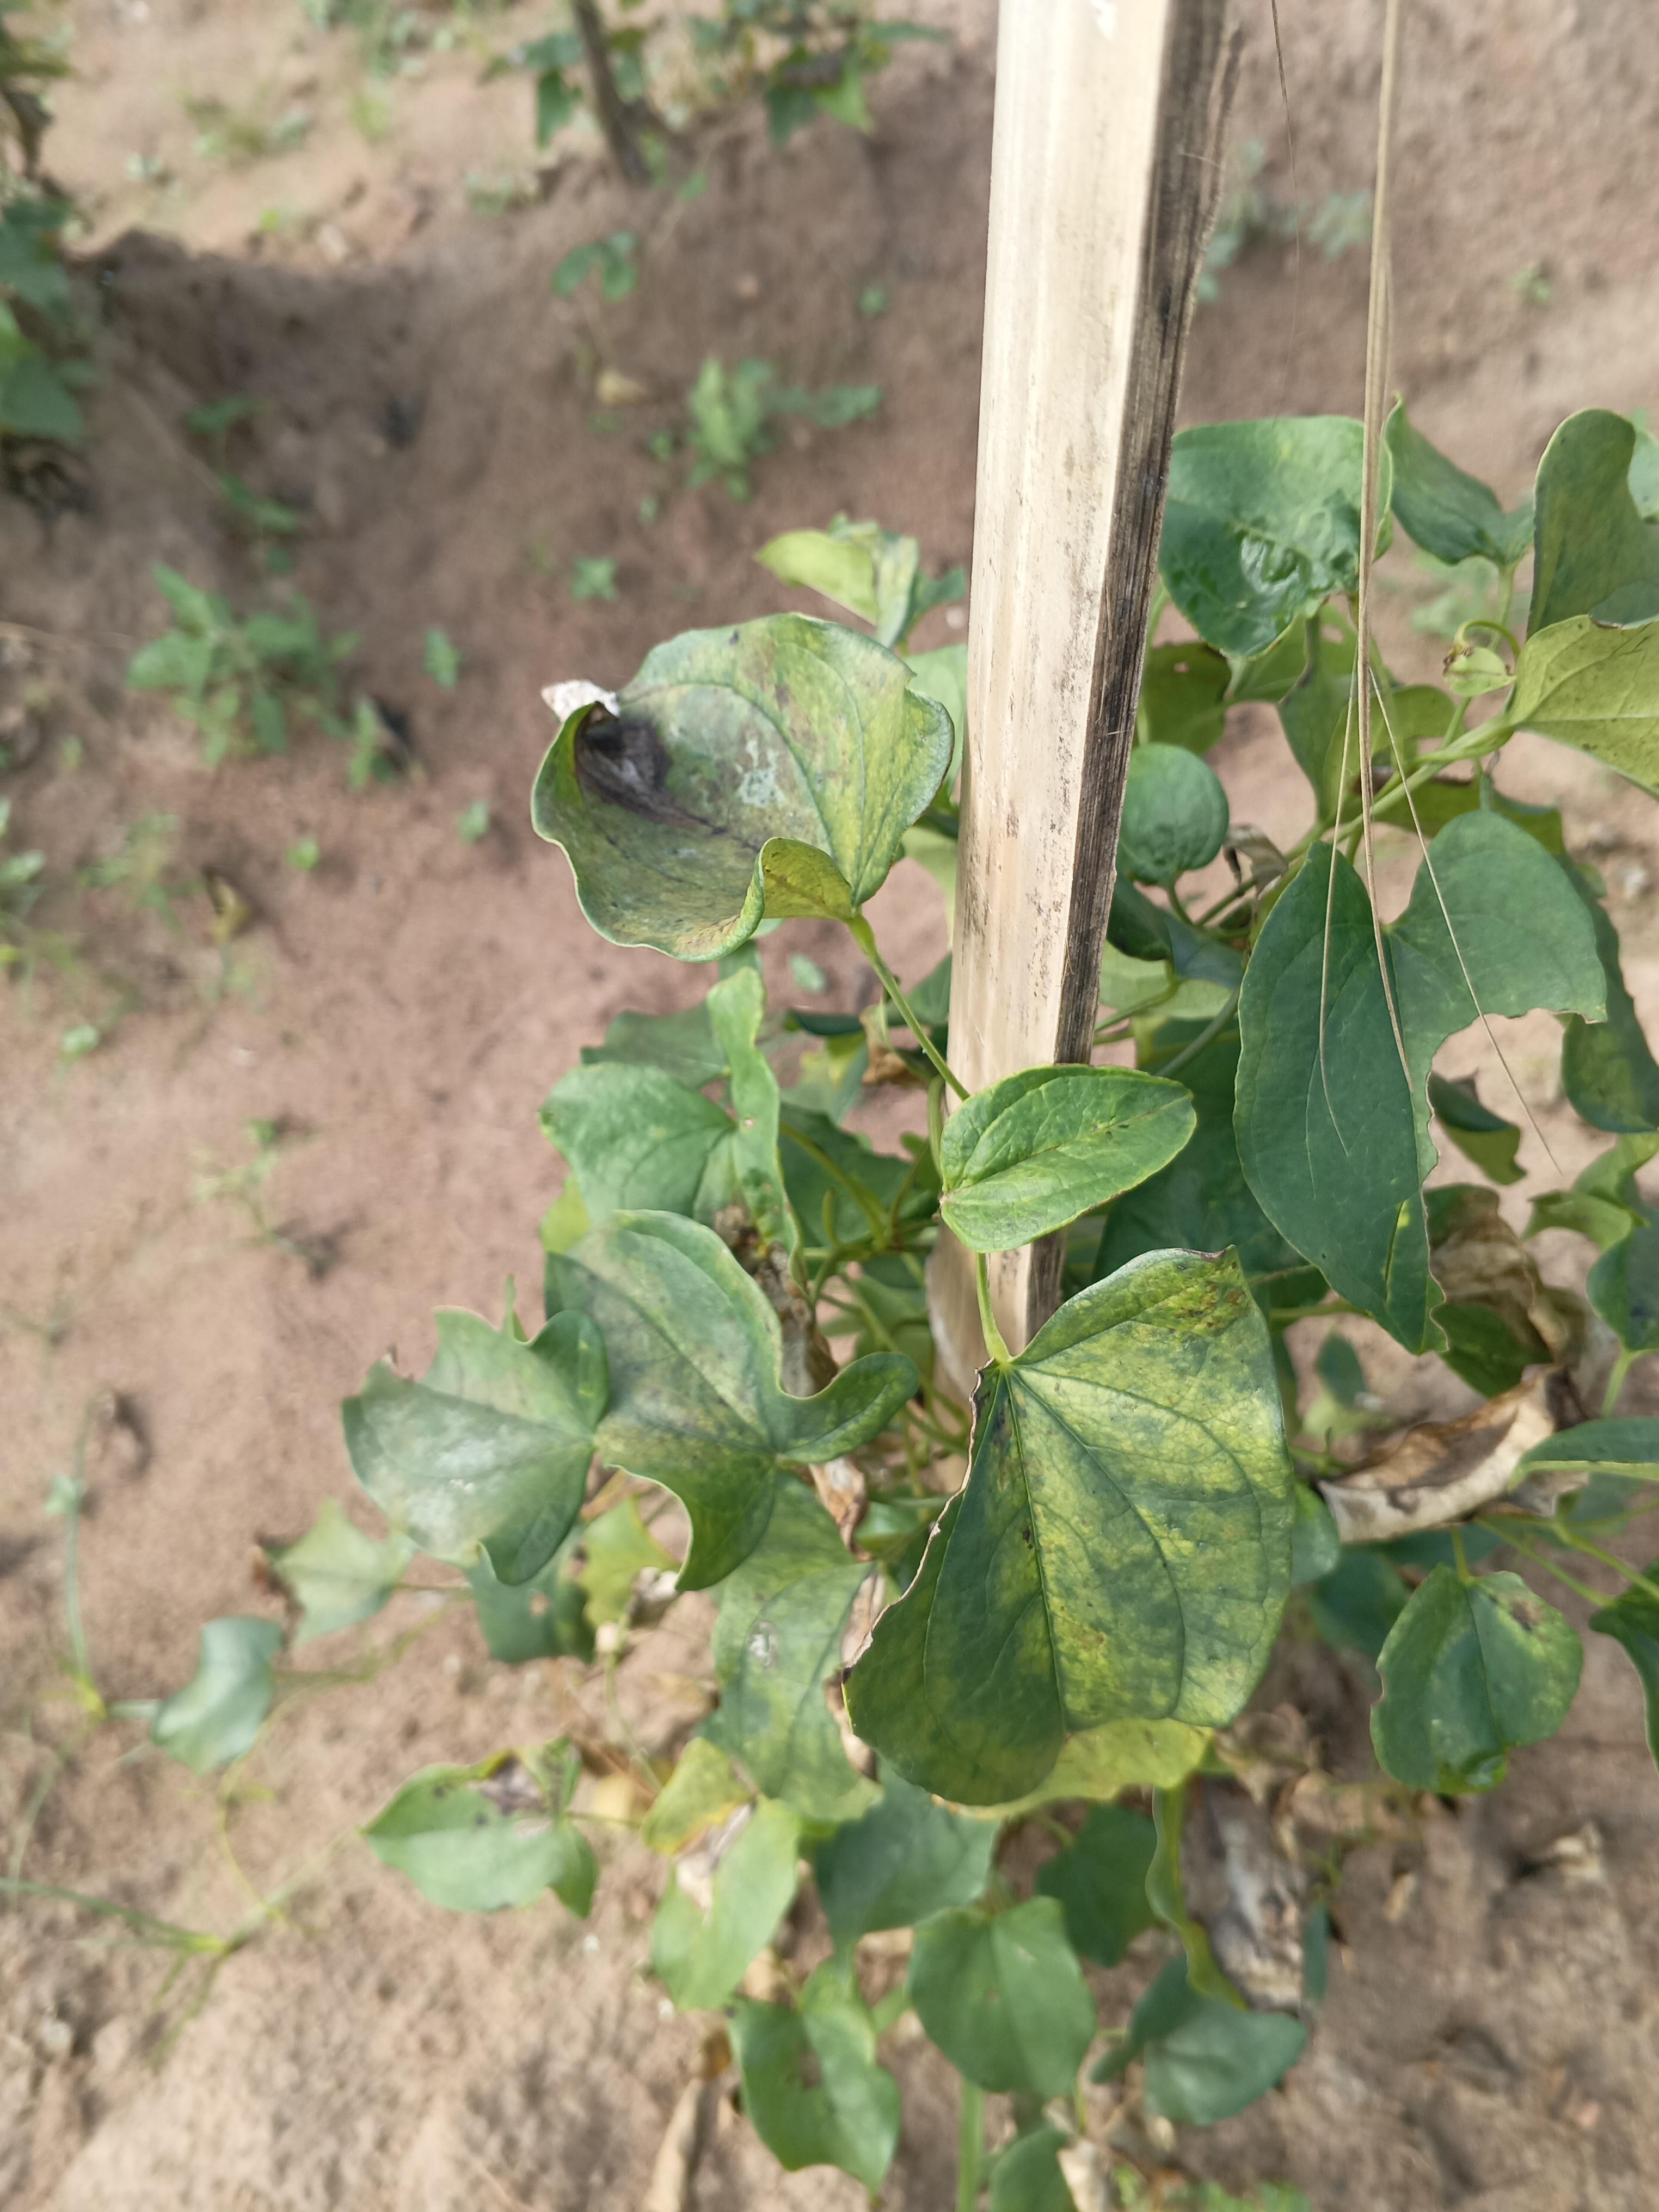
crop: yam
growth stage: maturity
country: Nigeria
